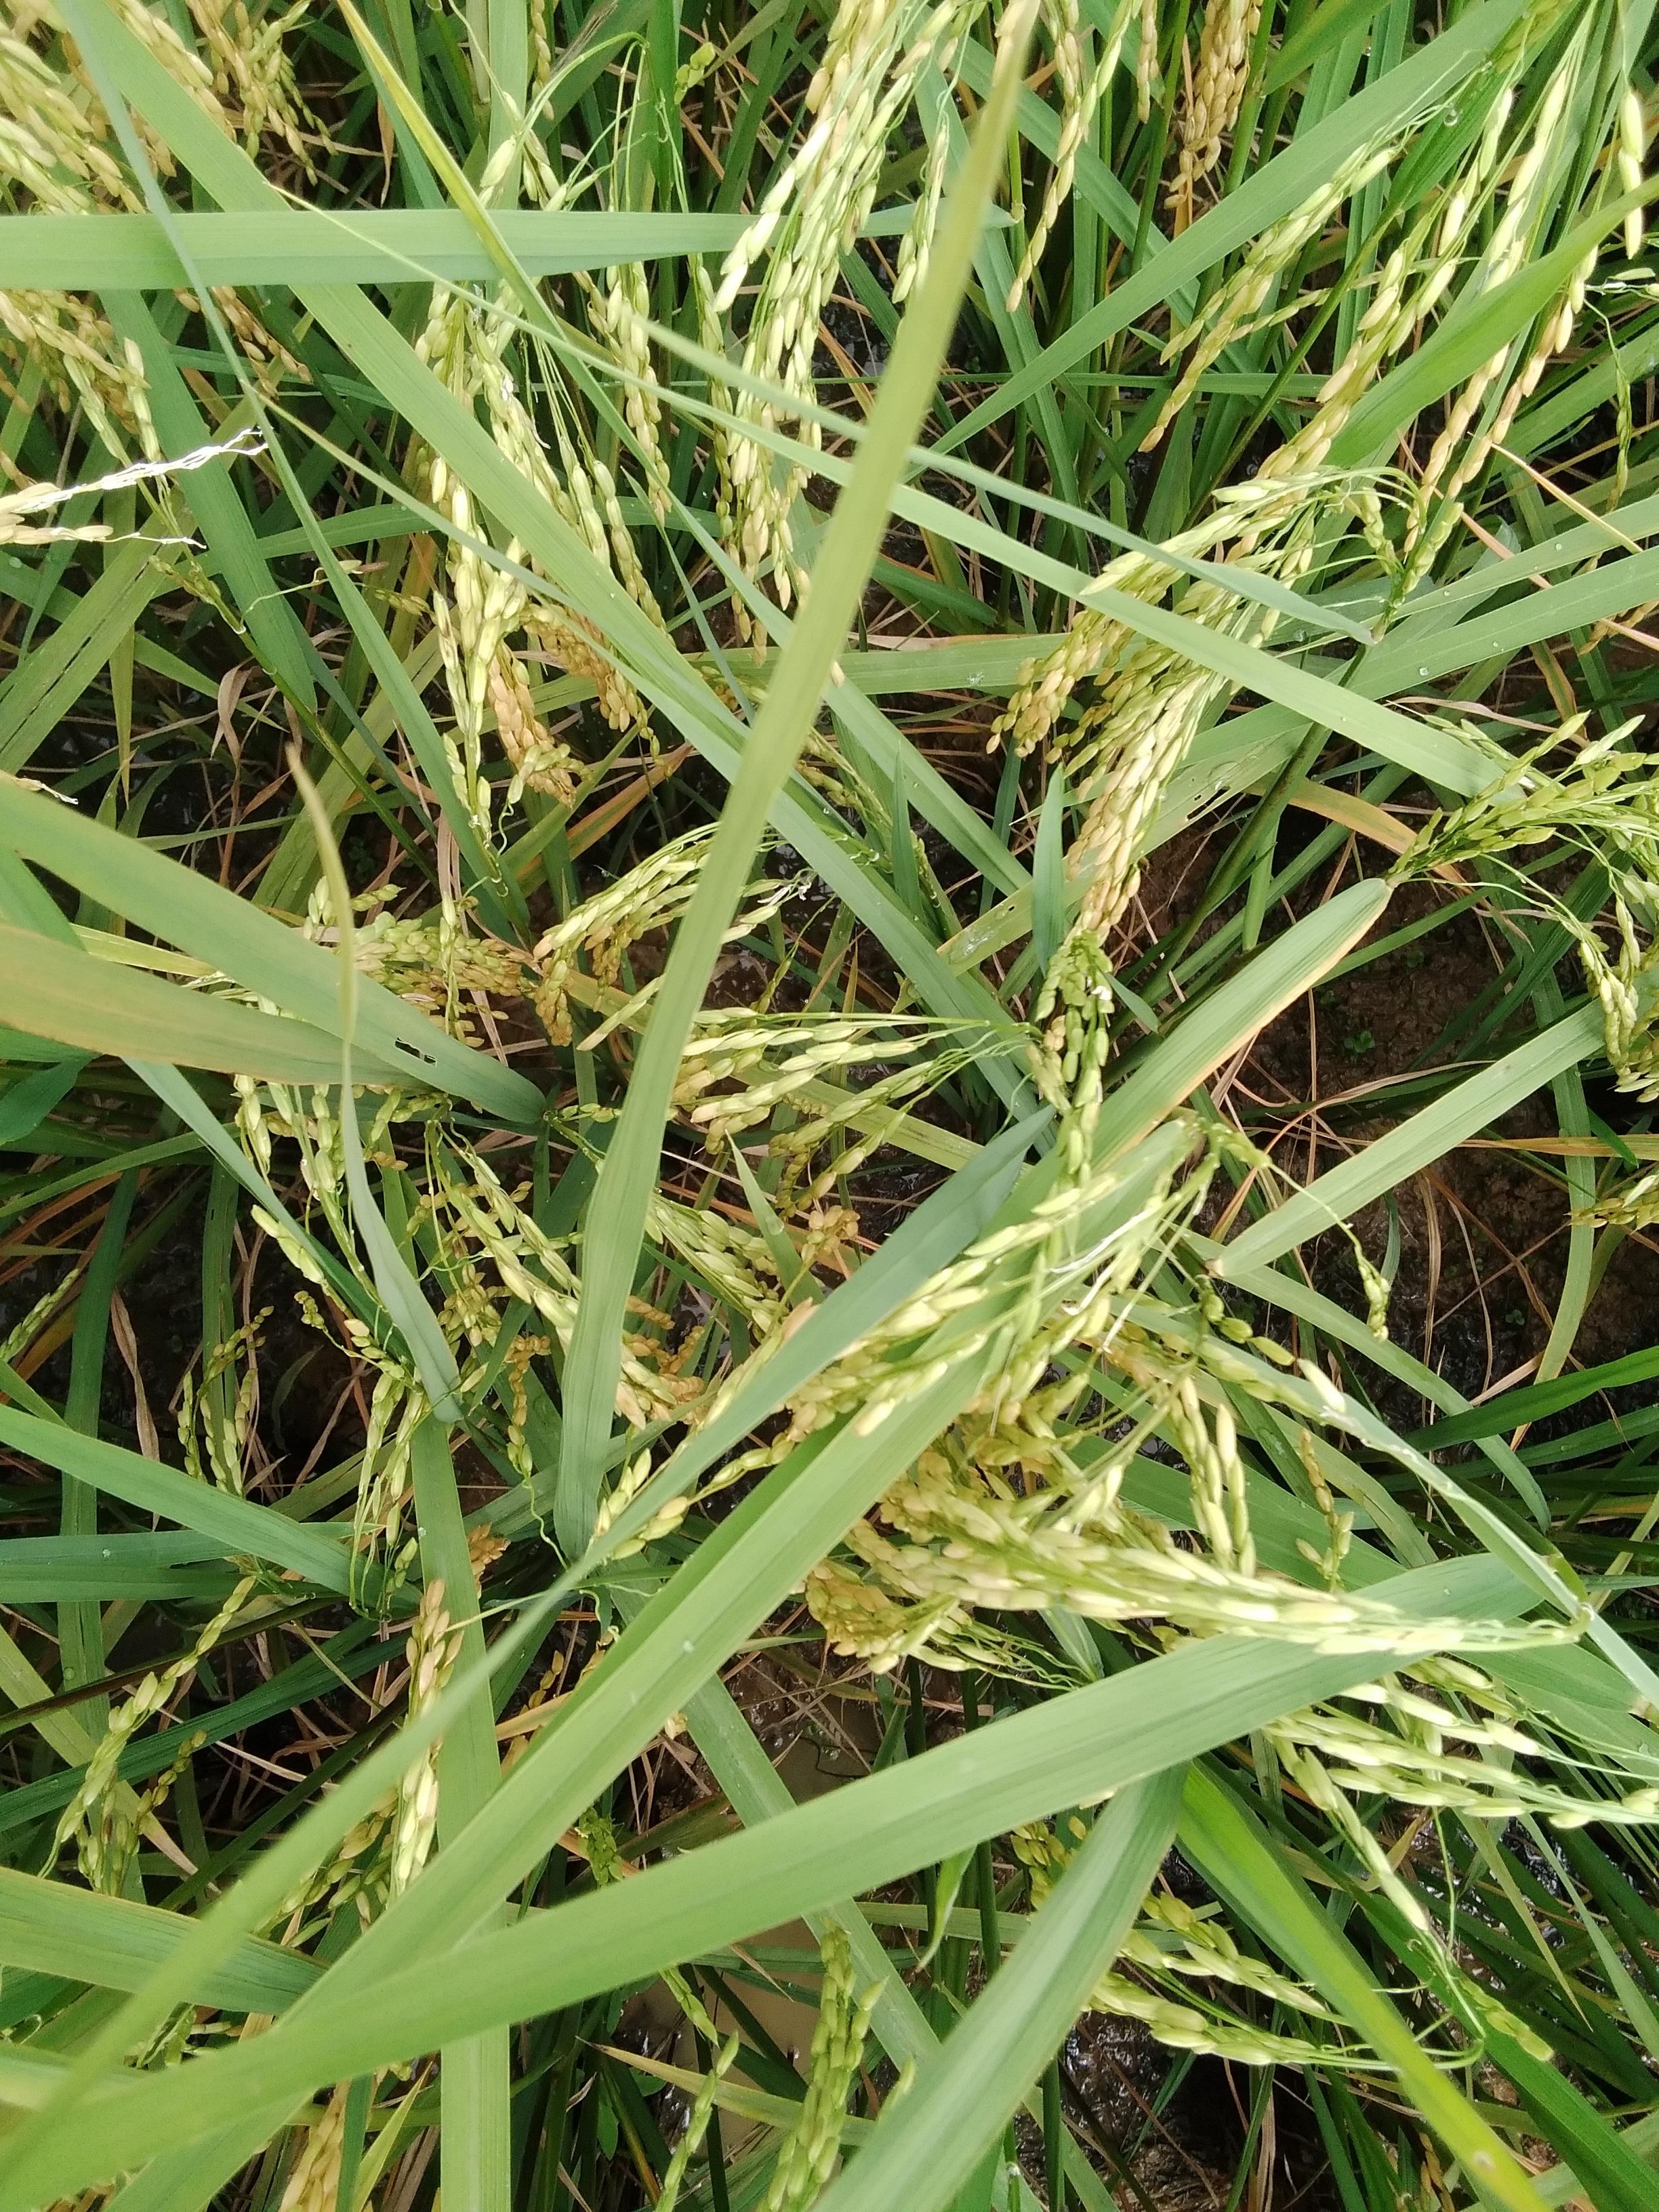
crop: rice
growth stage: ripening
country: Nigeria
